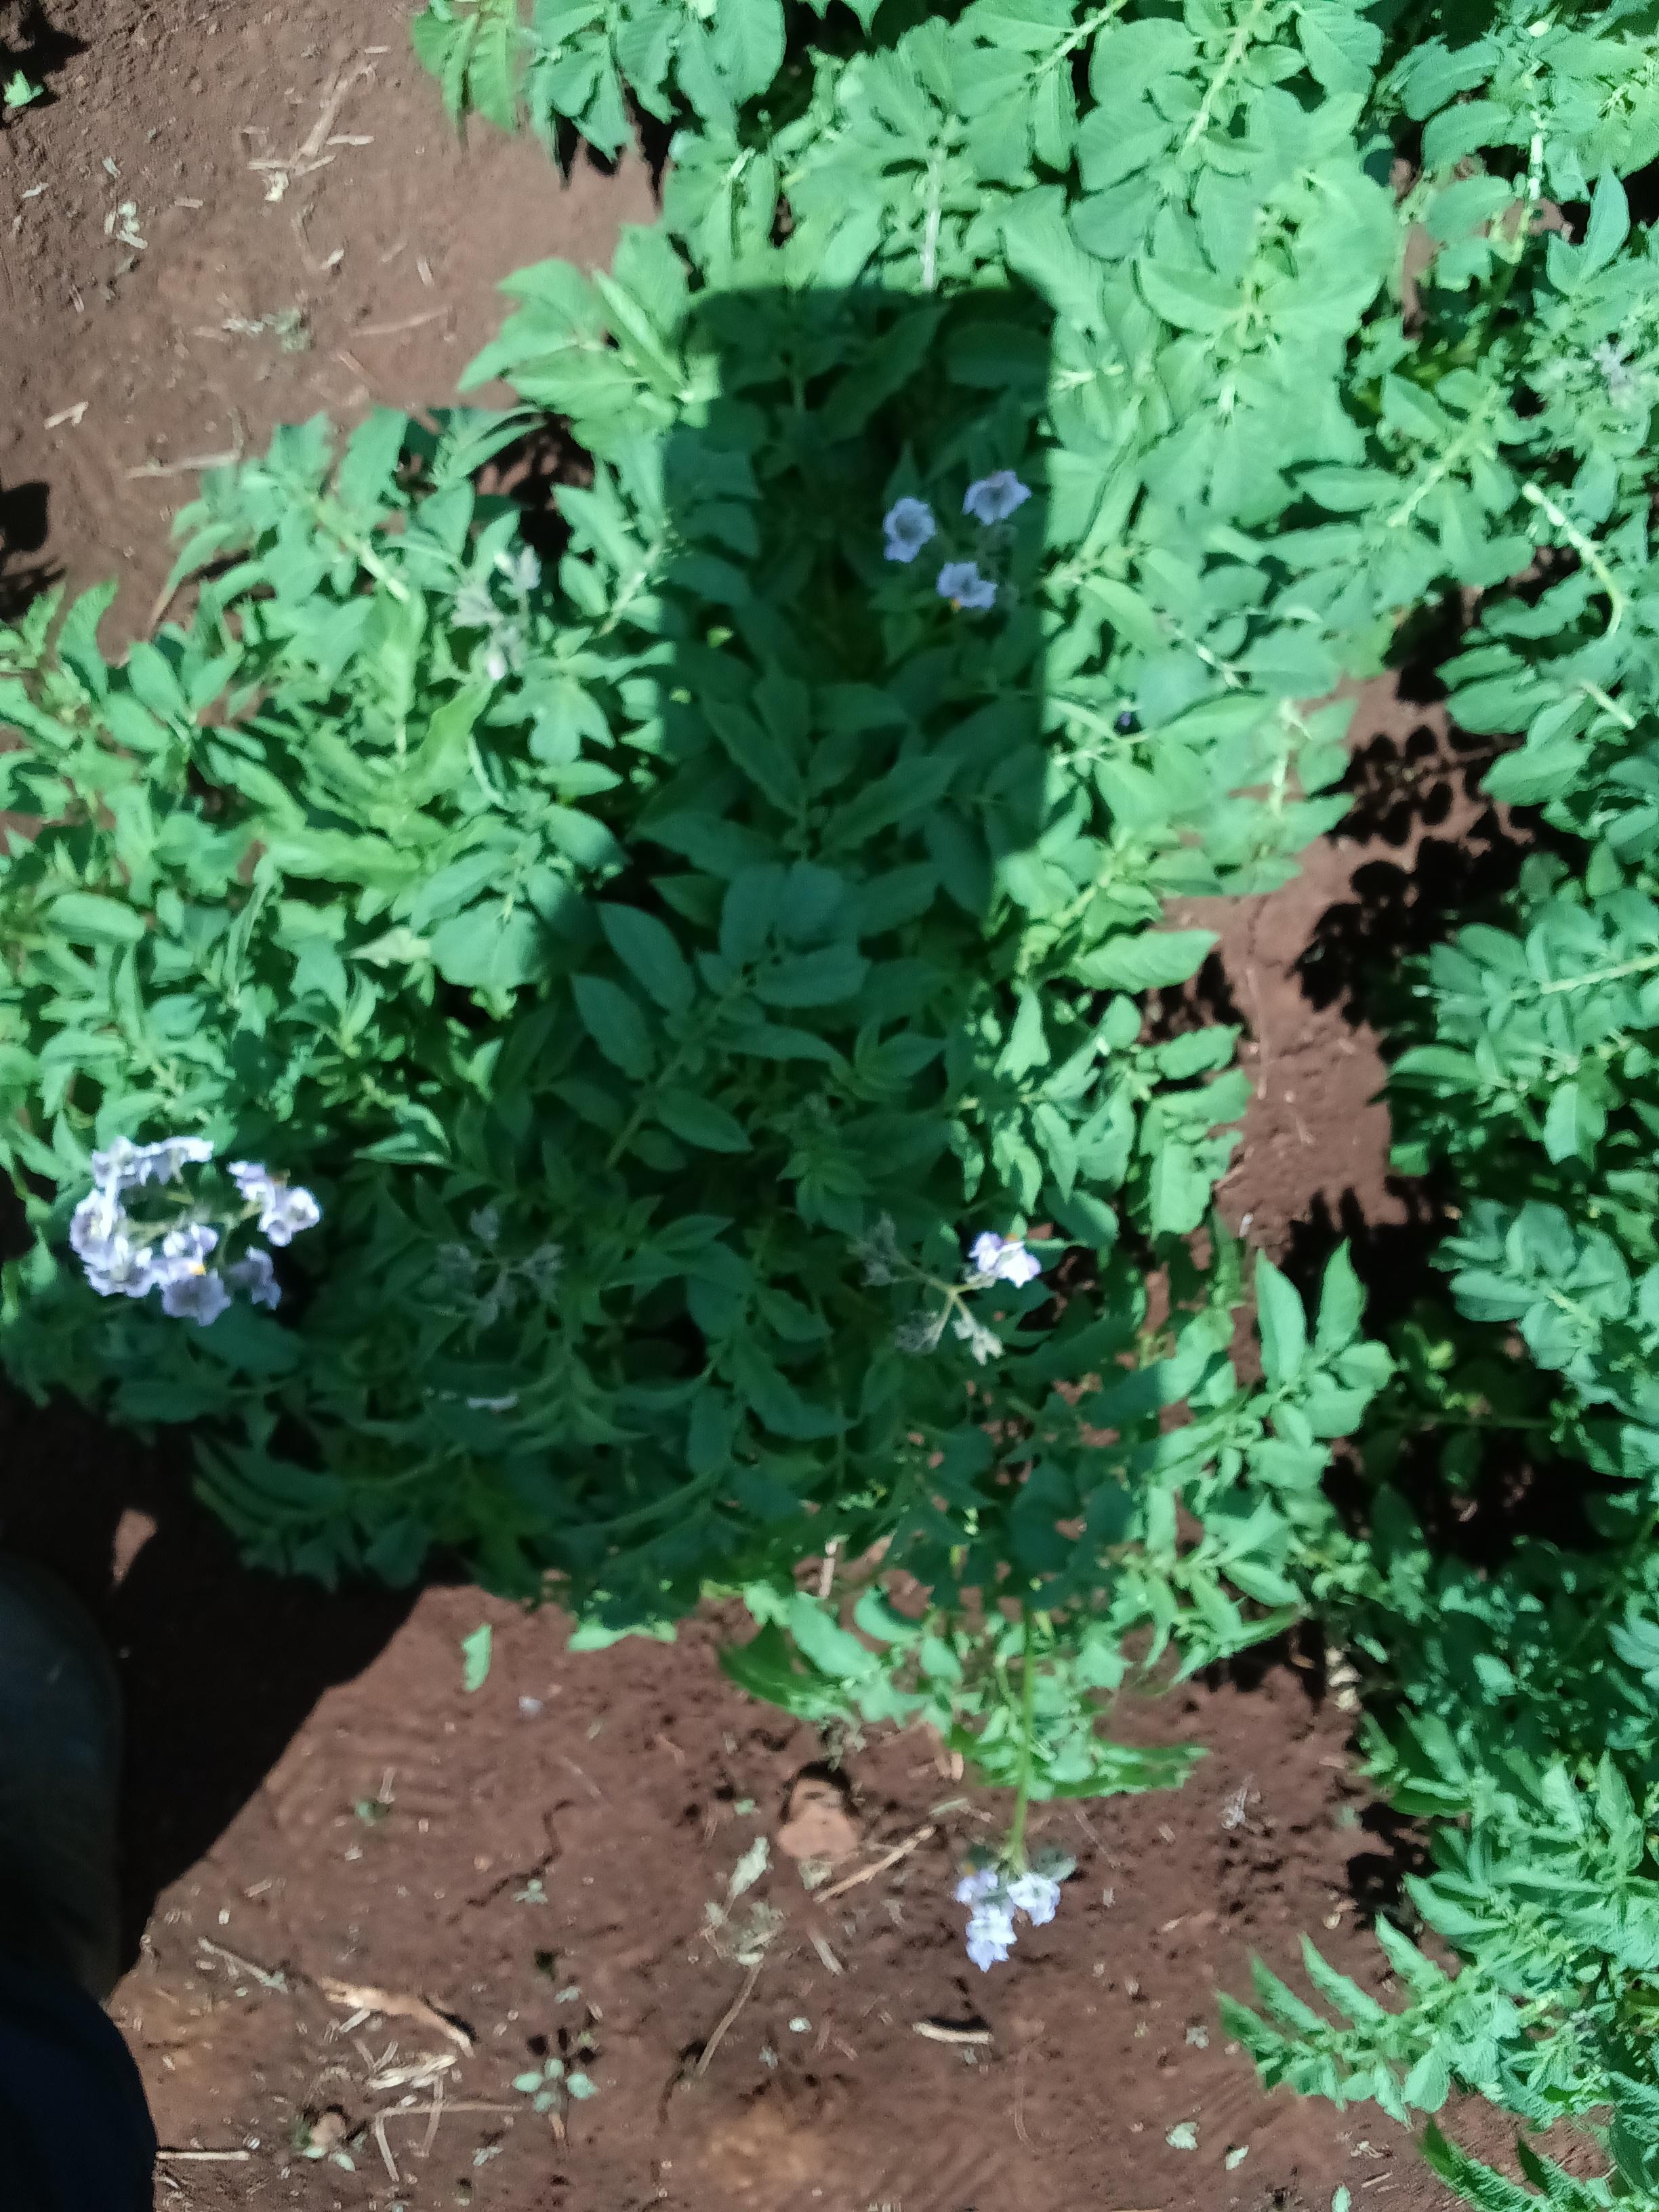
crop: potato
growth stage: vegetative
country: Kenya
